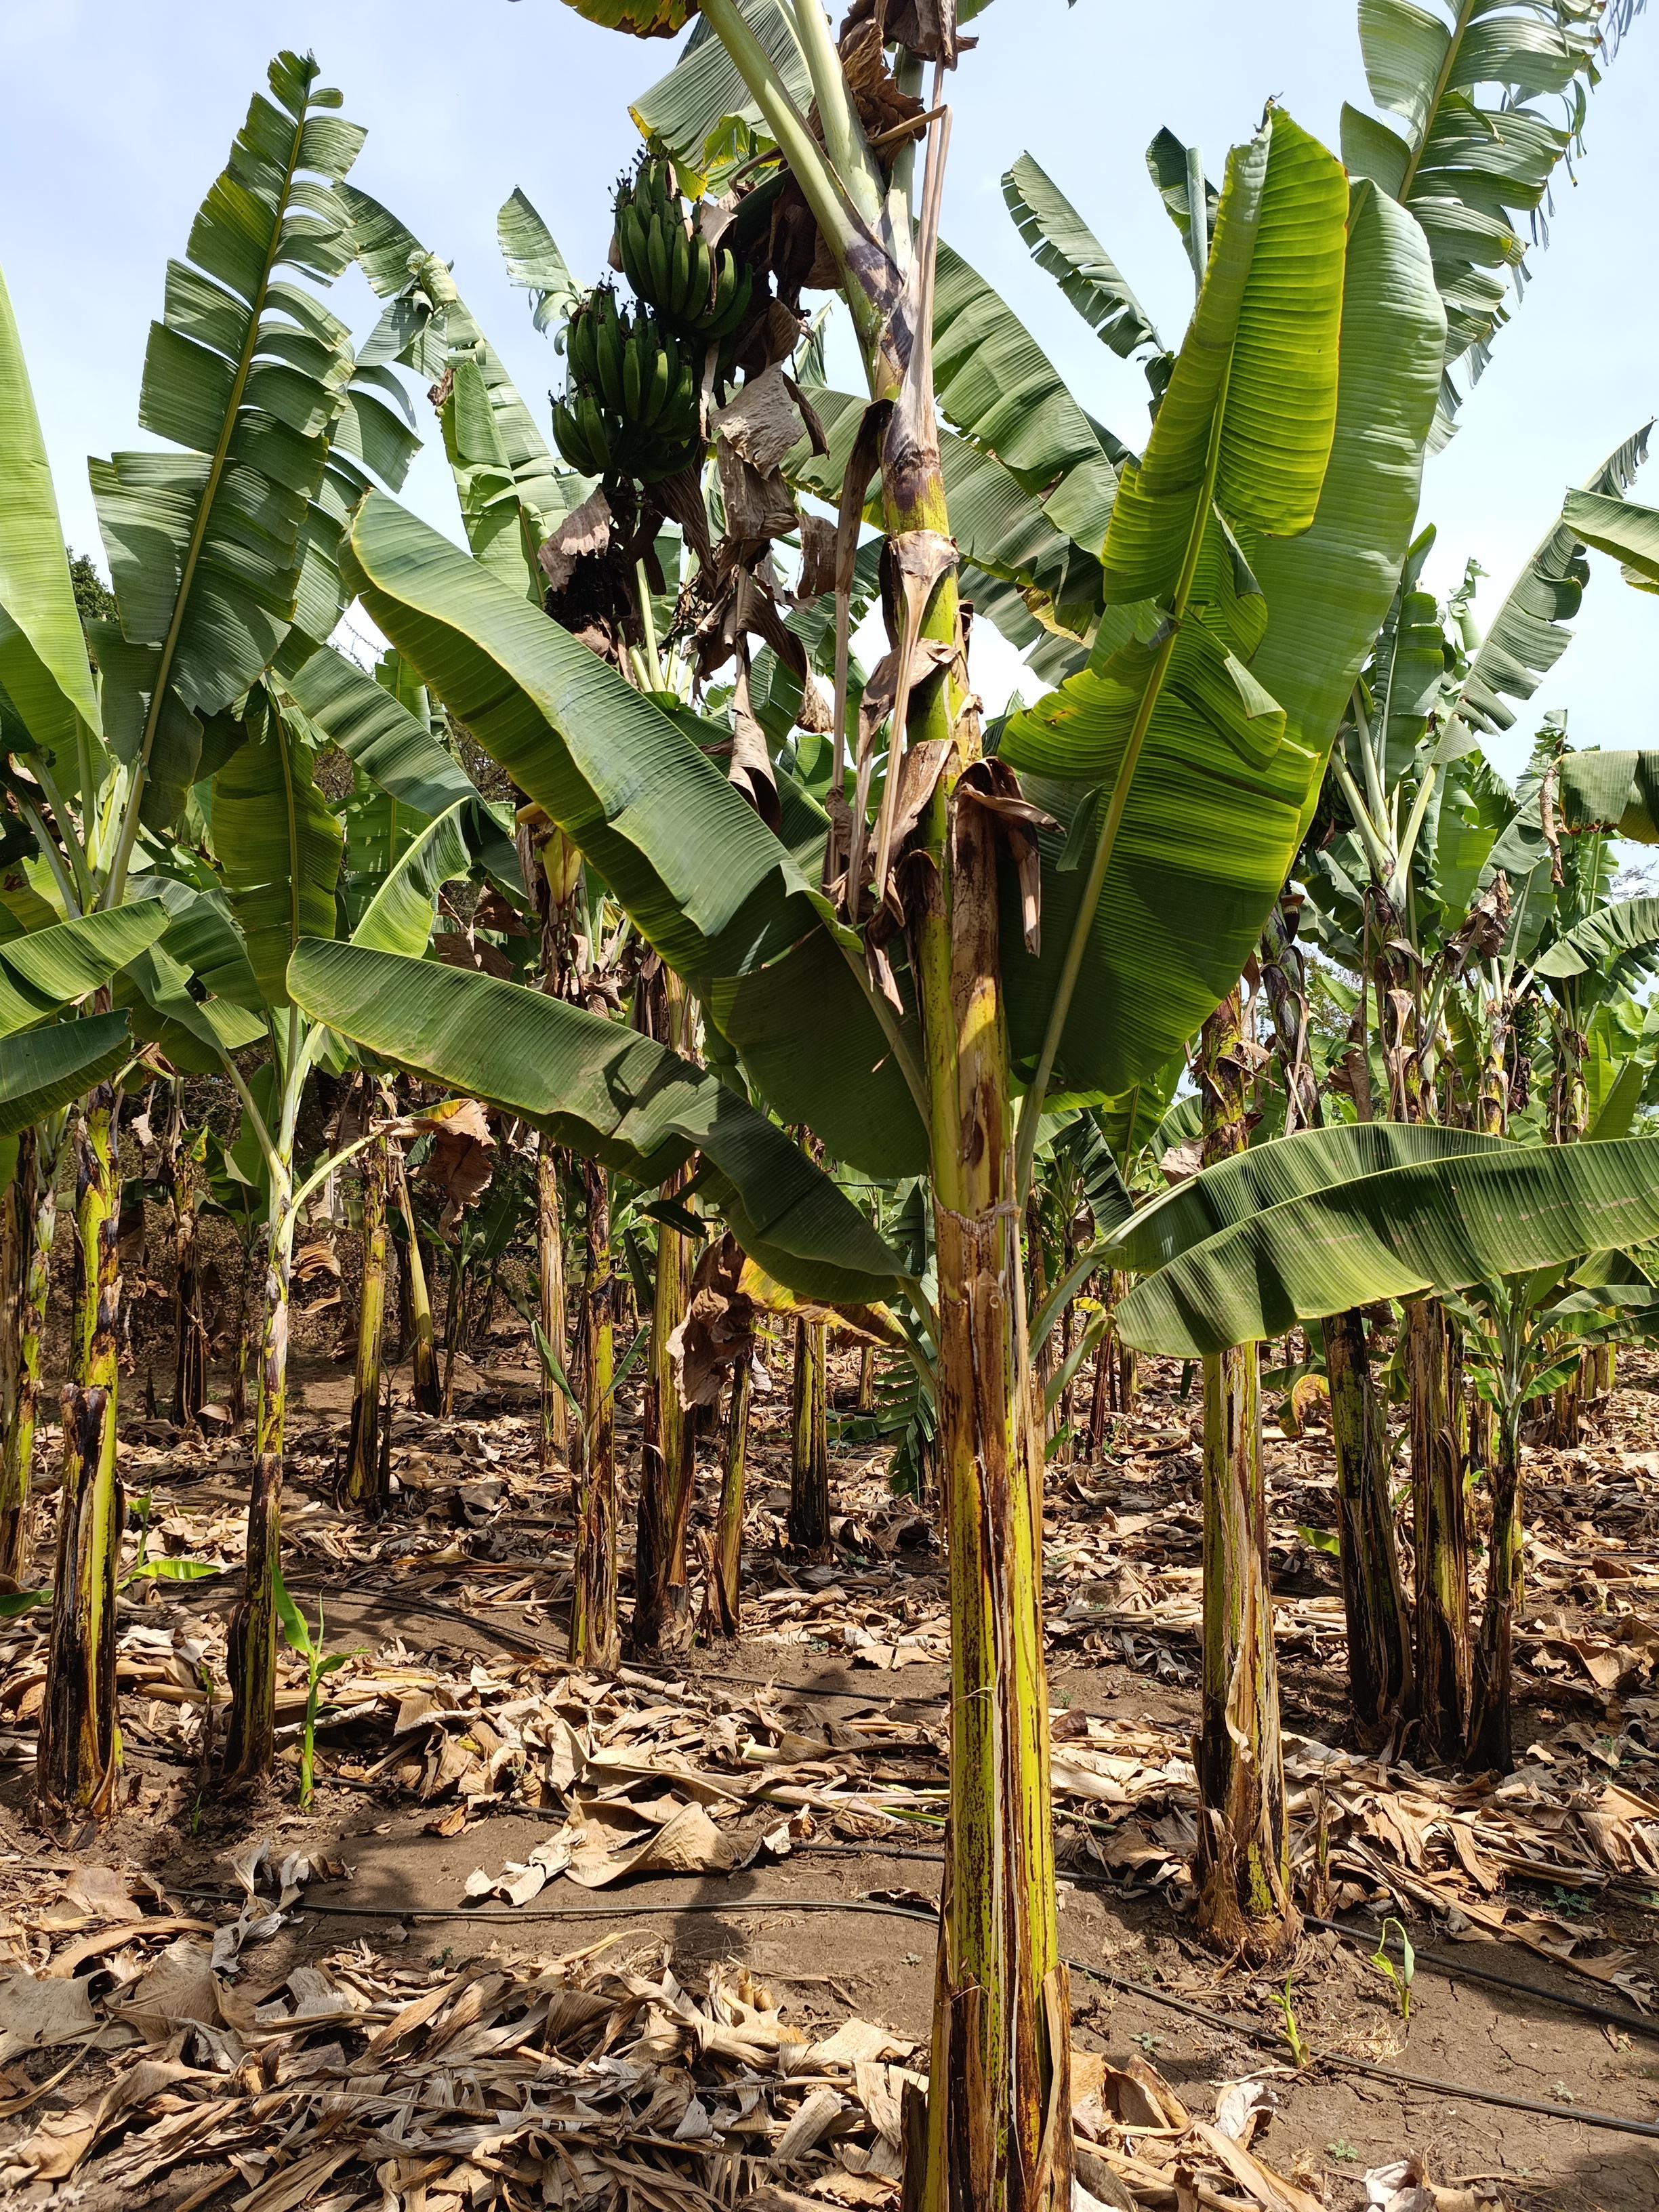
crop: banana
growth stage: development fruit
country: Tanzania
